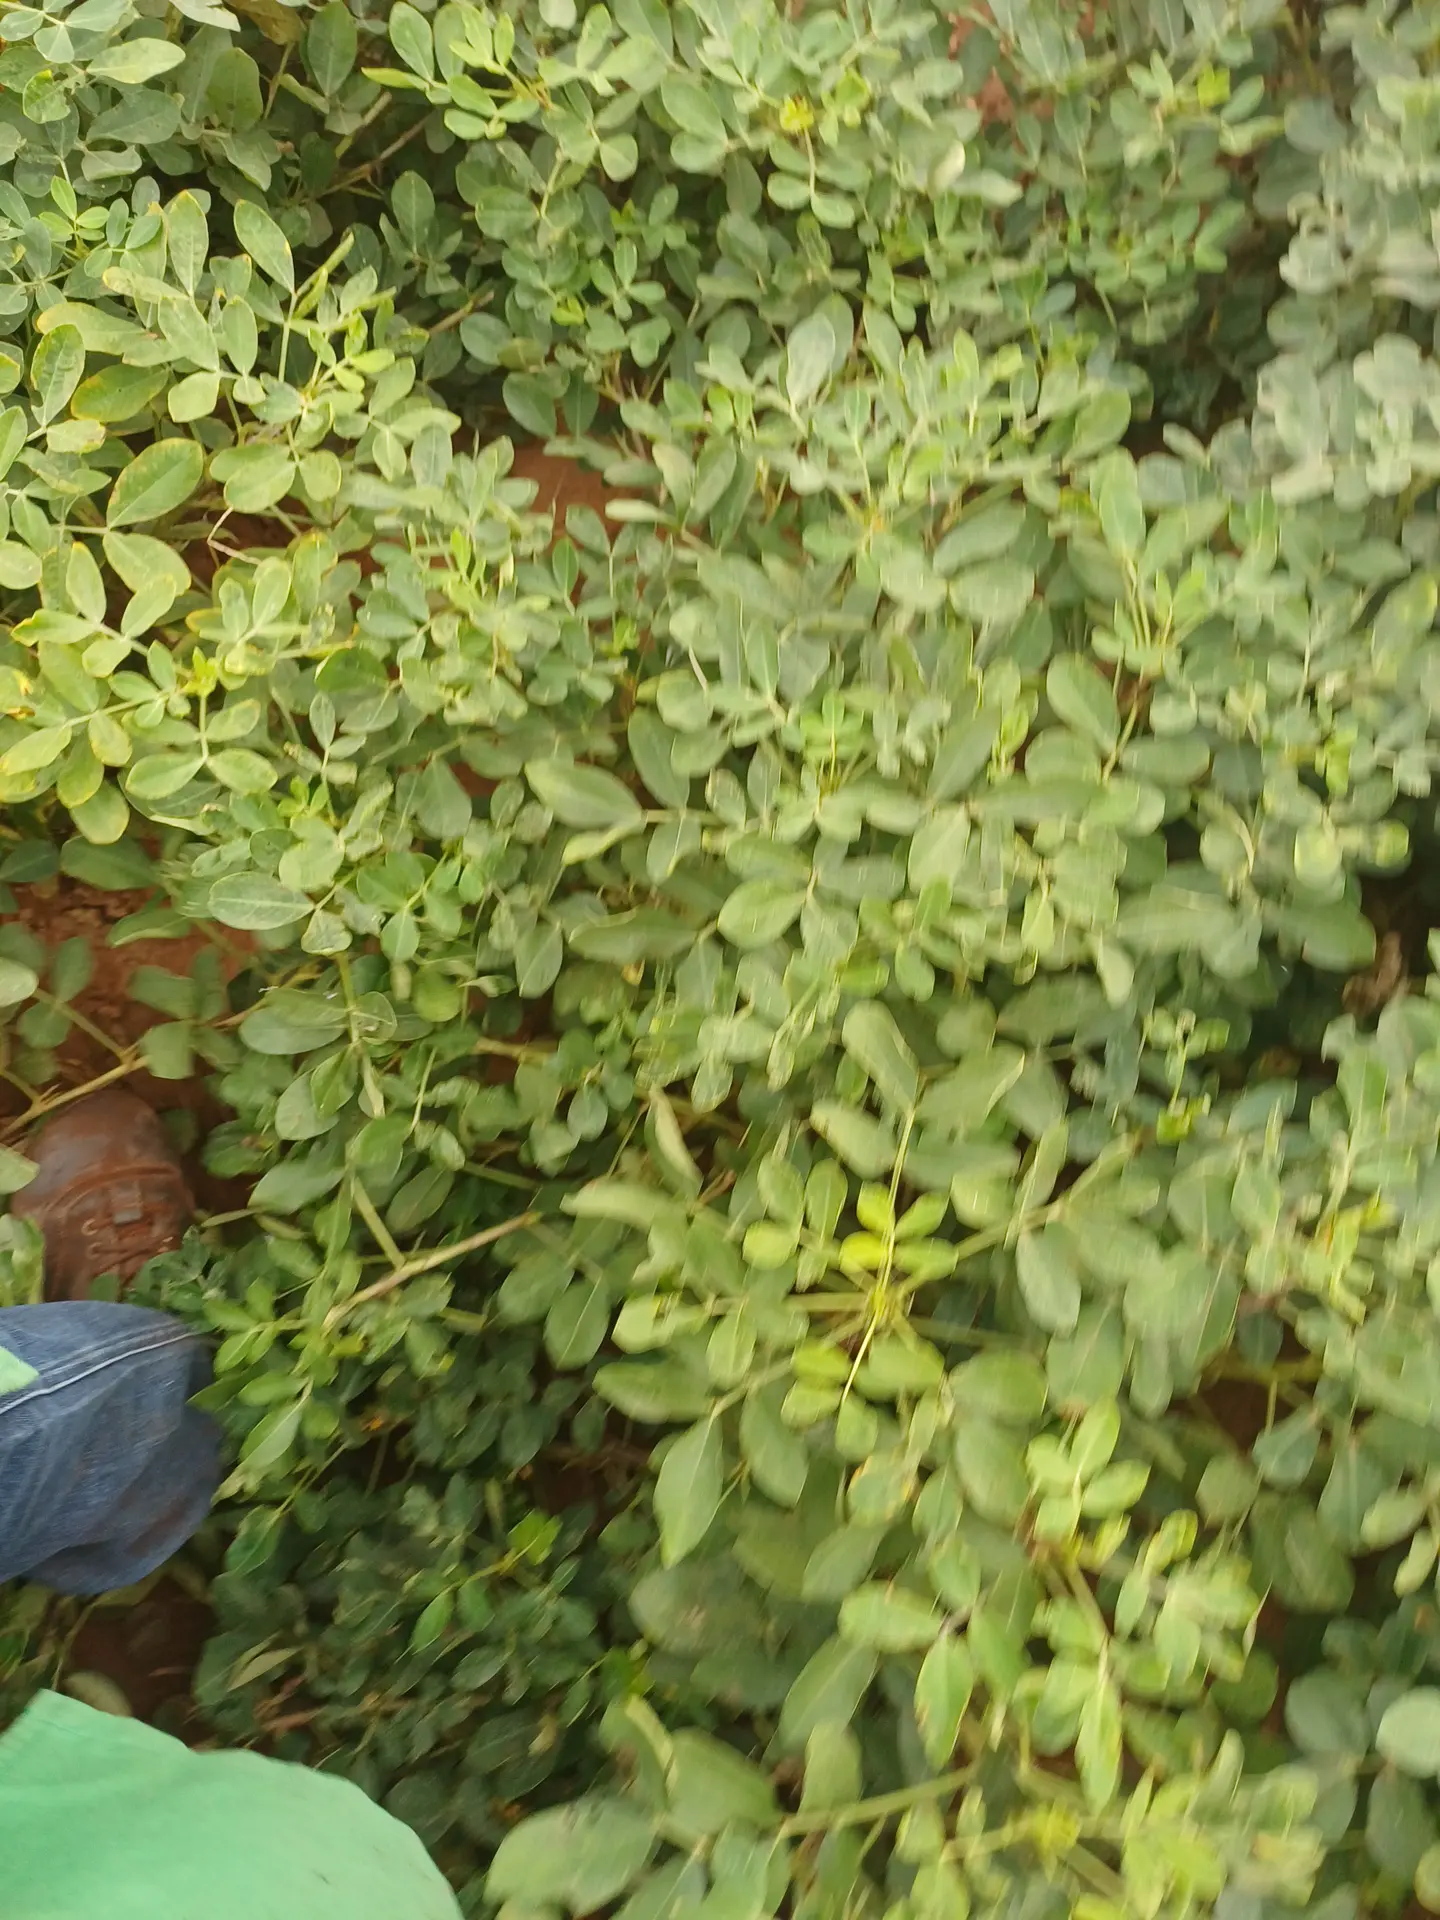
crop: groundnut
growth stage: pegging
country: Kenya
